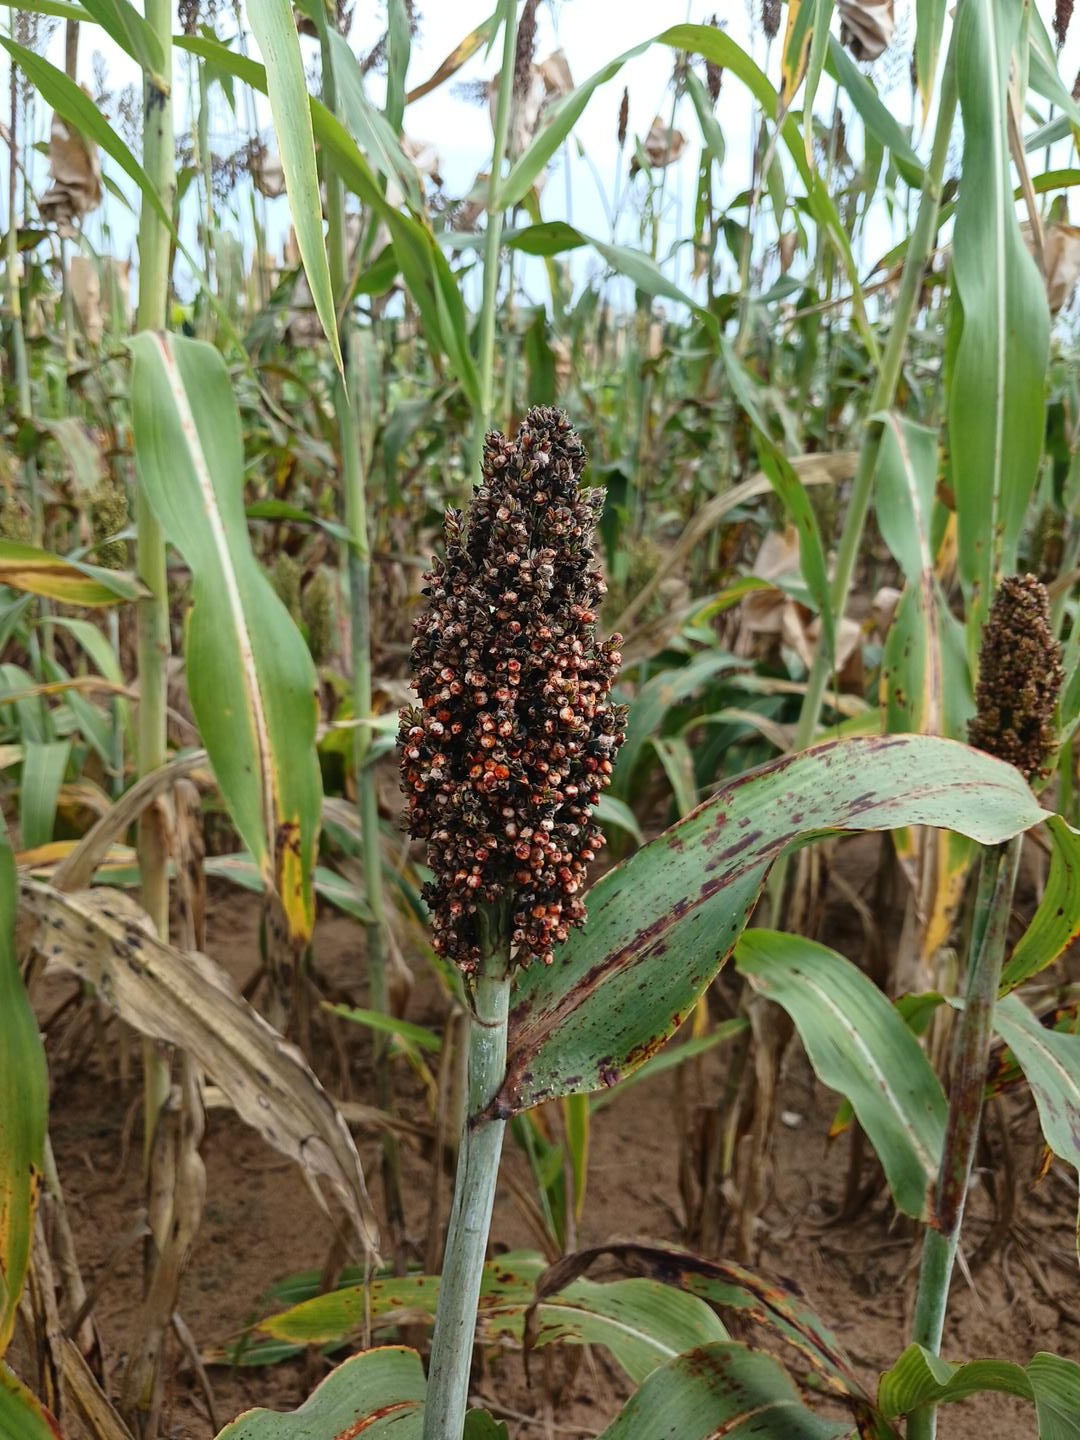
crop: sorghum
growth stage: filling grain
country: Senegal
